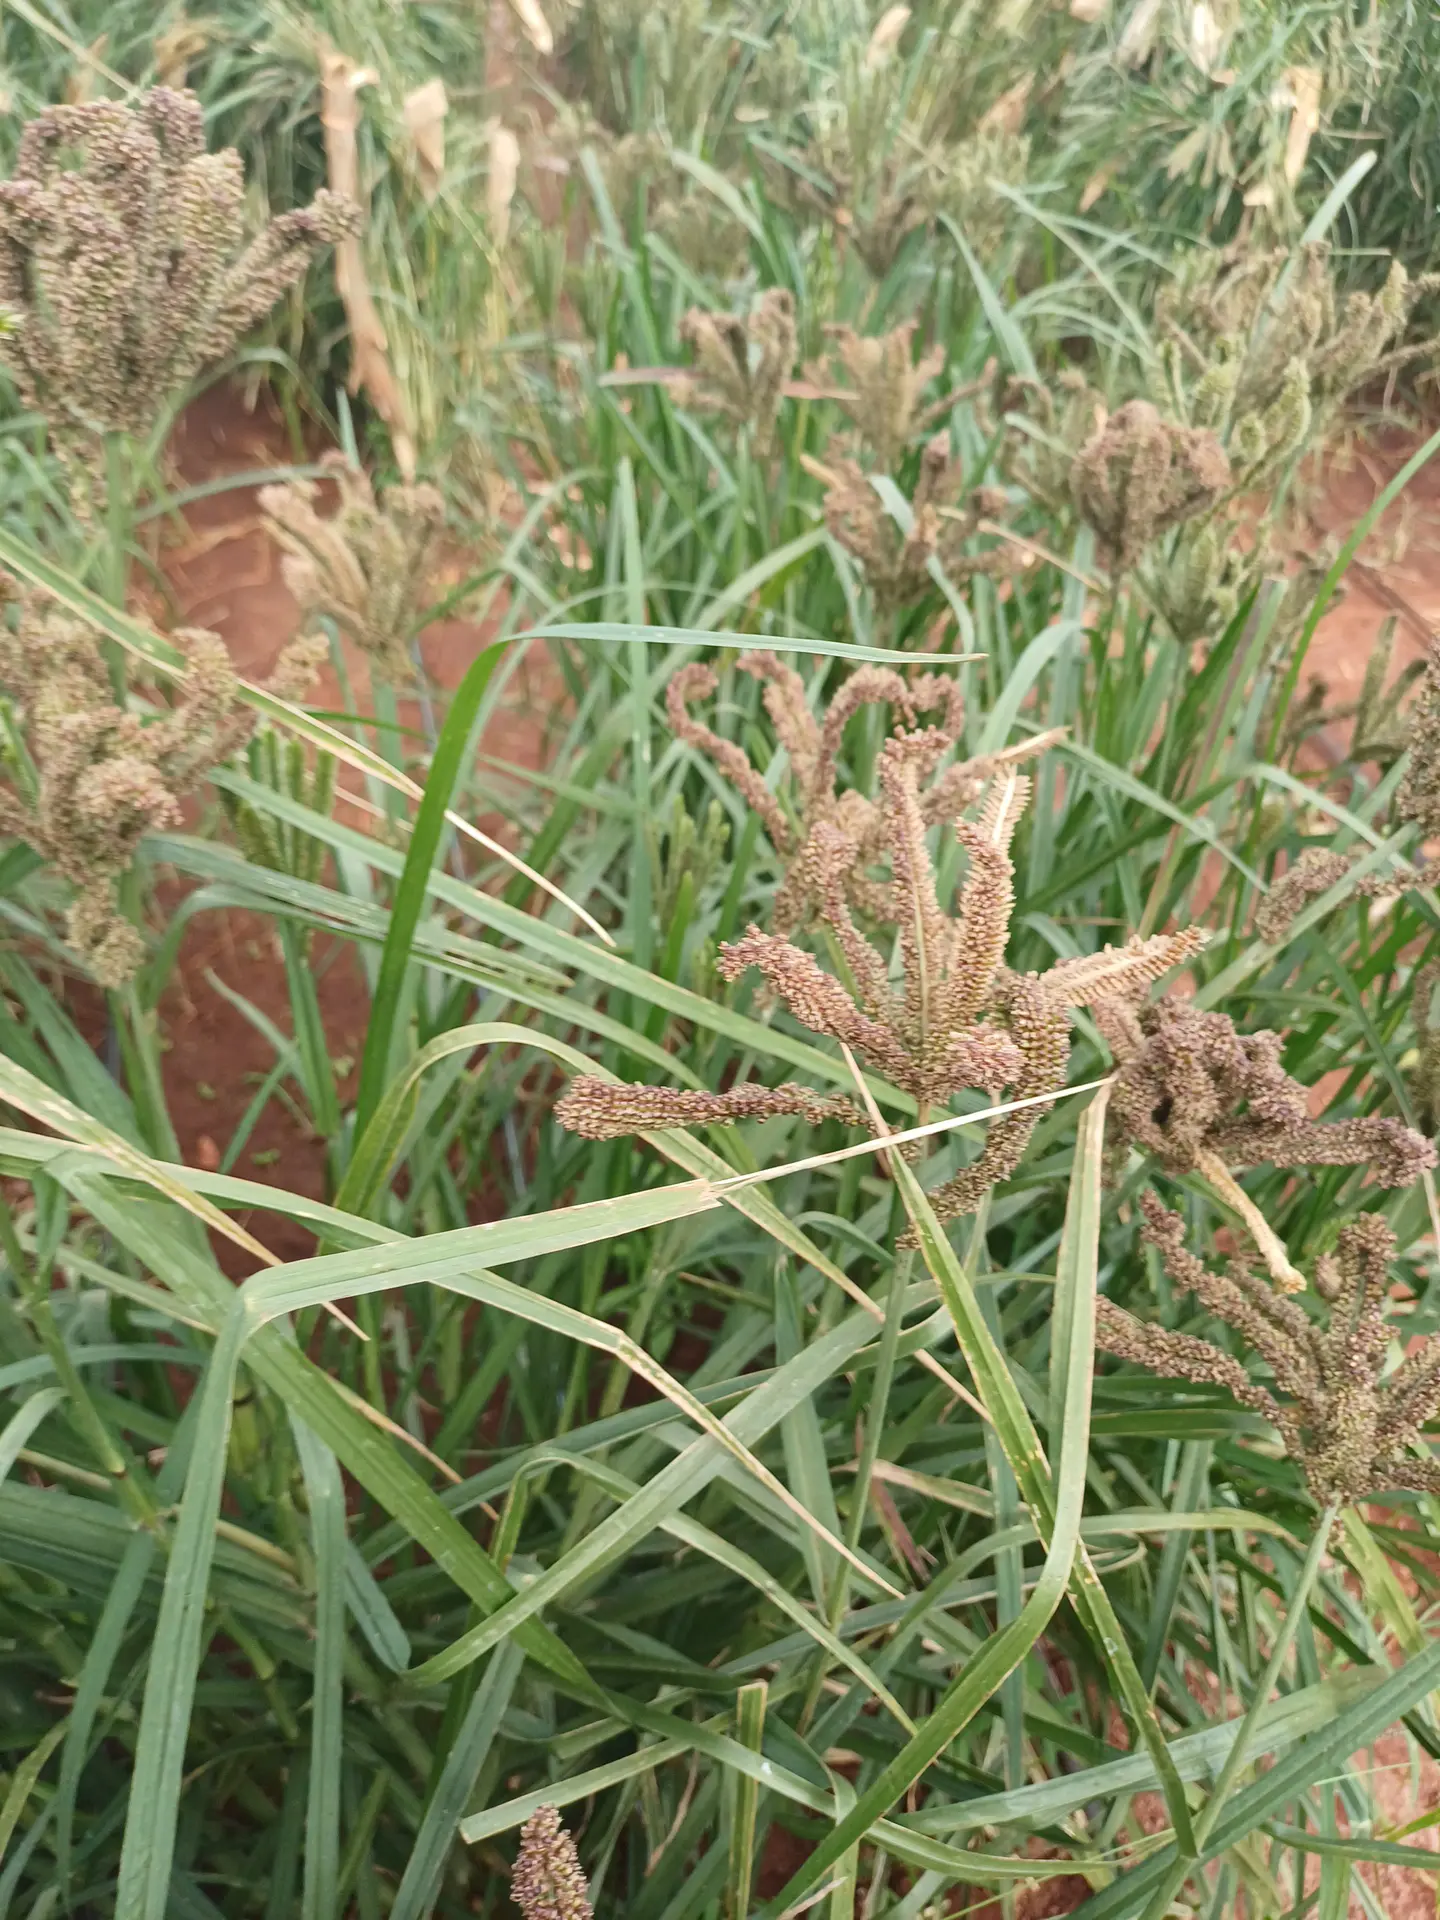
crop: finger millet
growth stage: filling grain
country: Kenya
